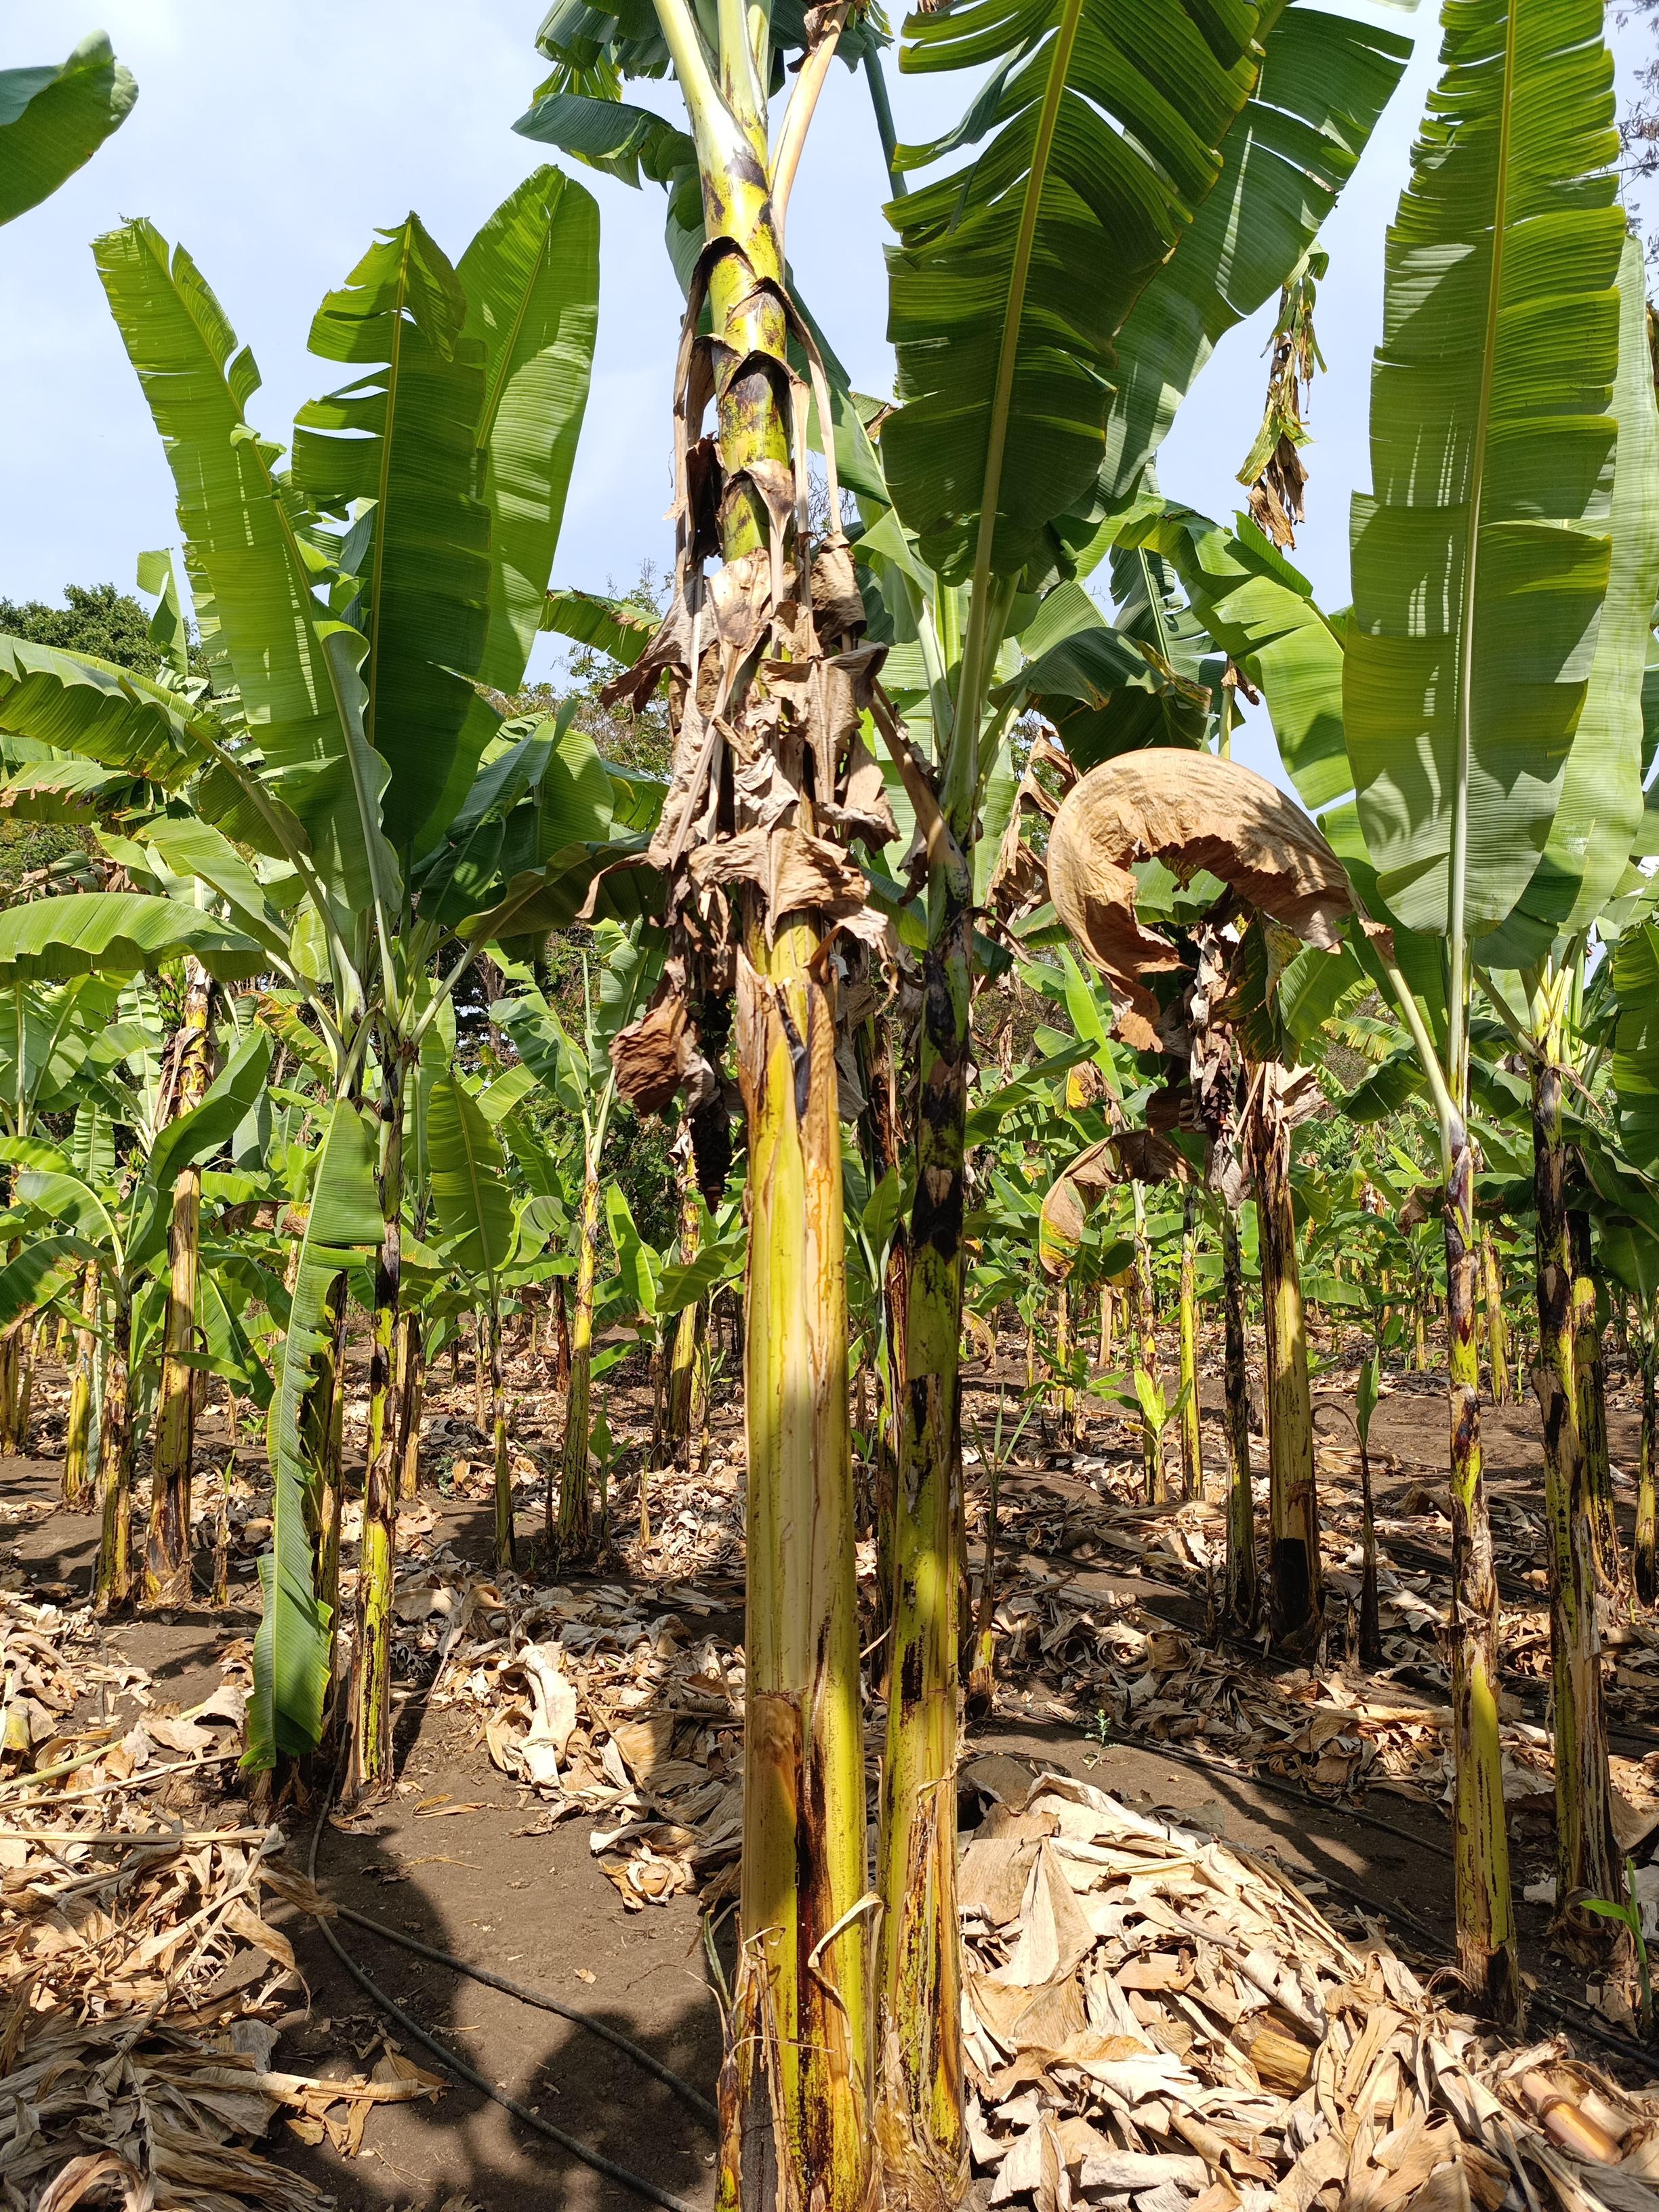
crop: banana
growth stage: vegetative
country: Tanzania
